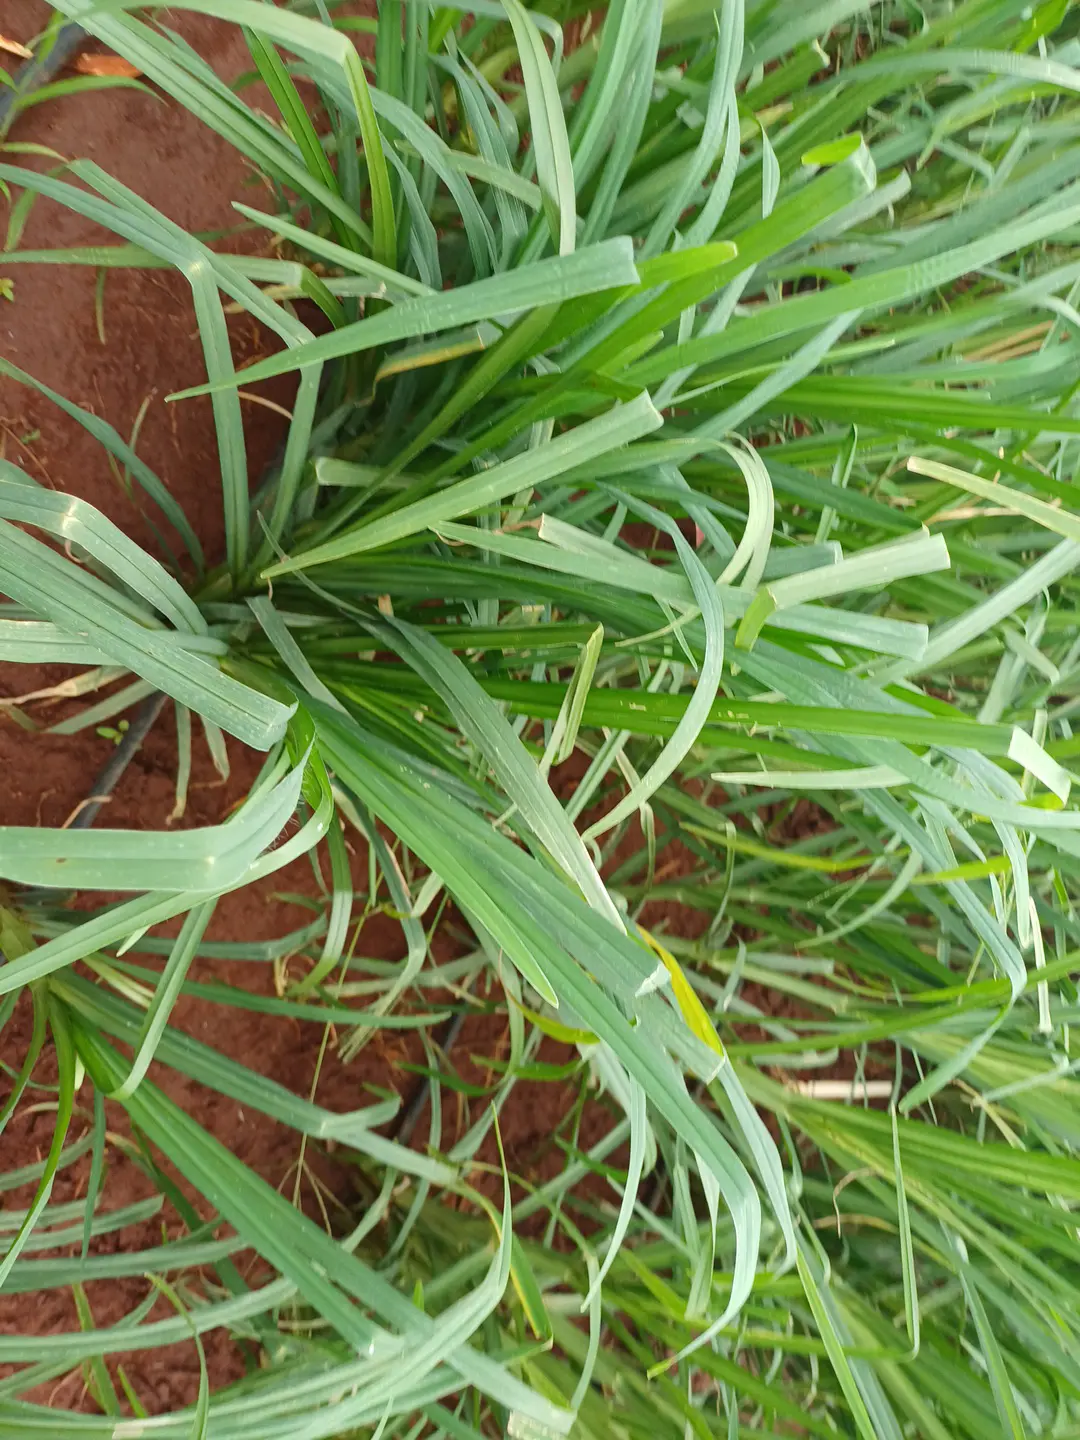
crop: finger millet
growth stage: vegetative
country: Kenya
